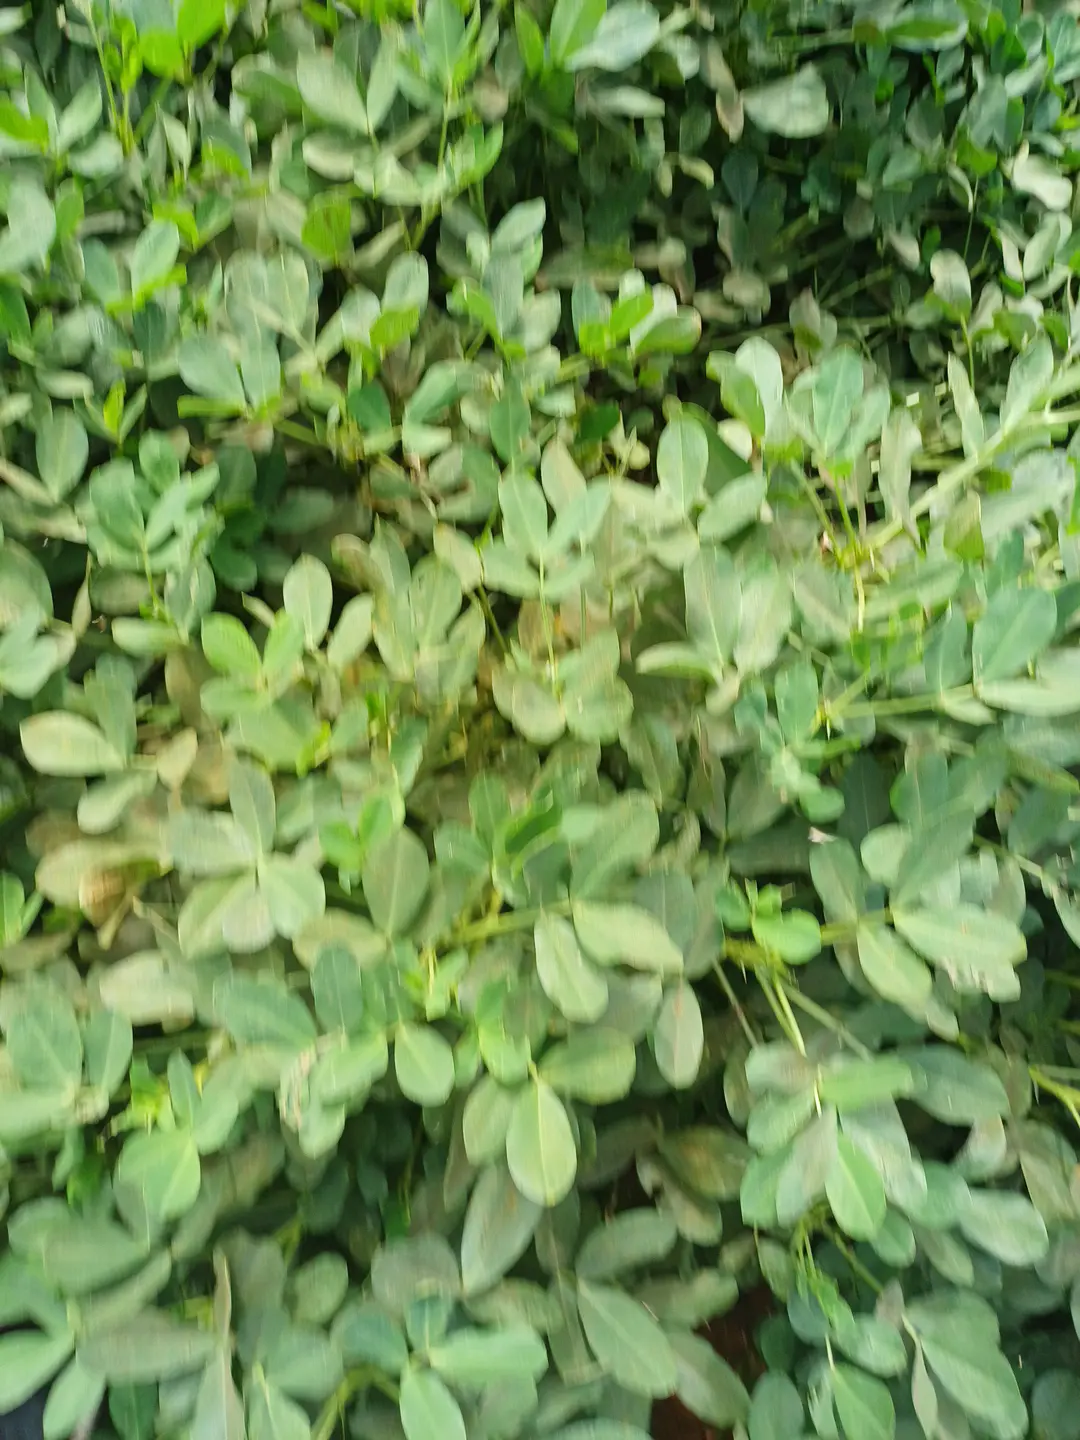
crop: groundnut
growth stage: pegging
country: Kenya
